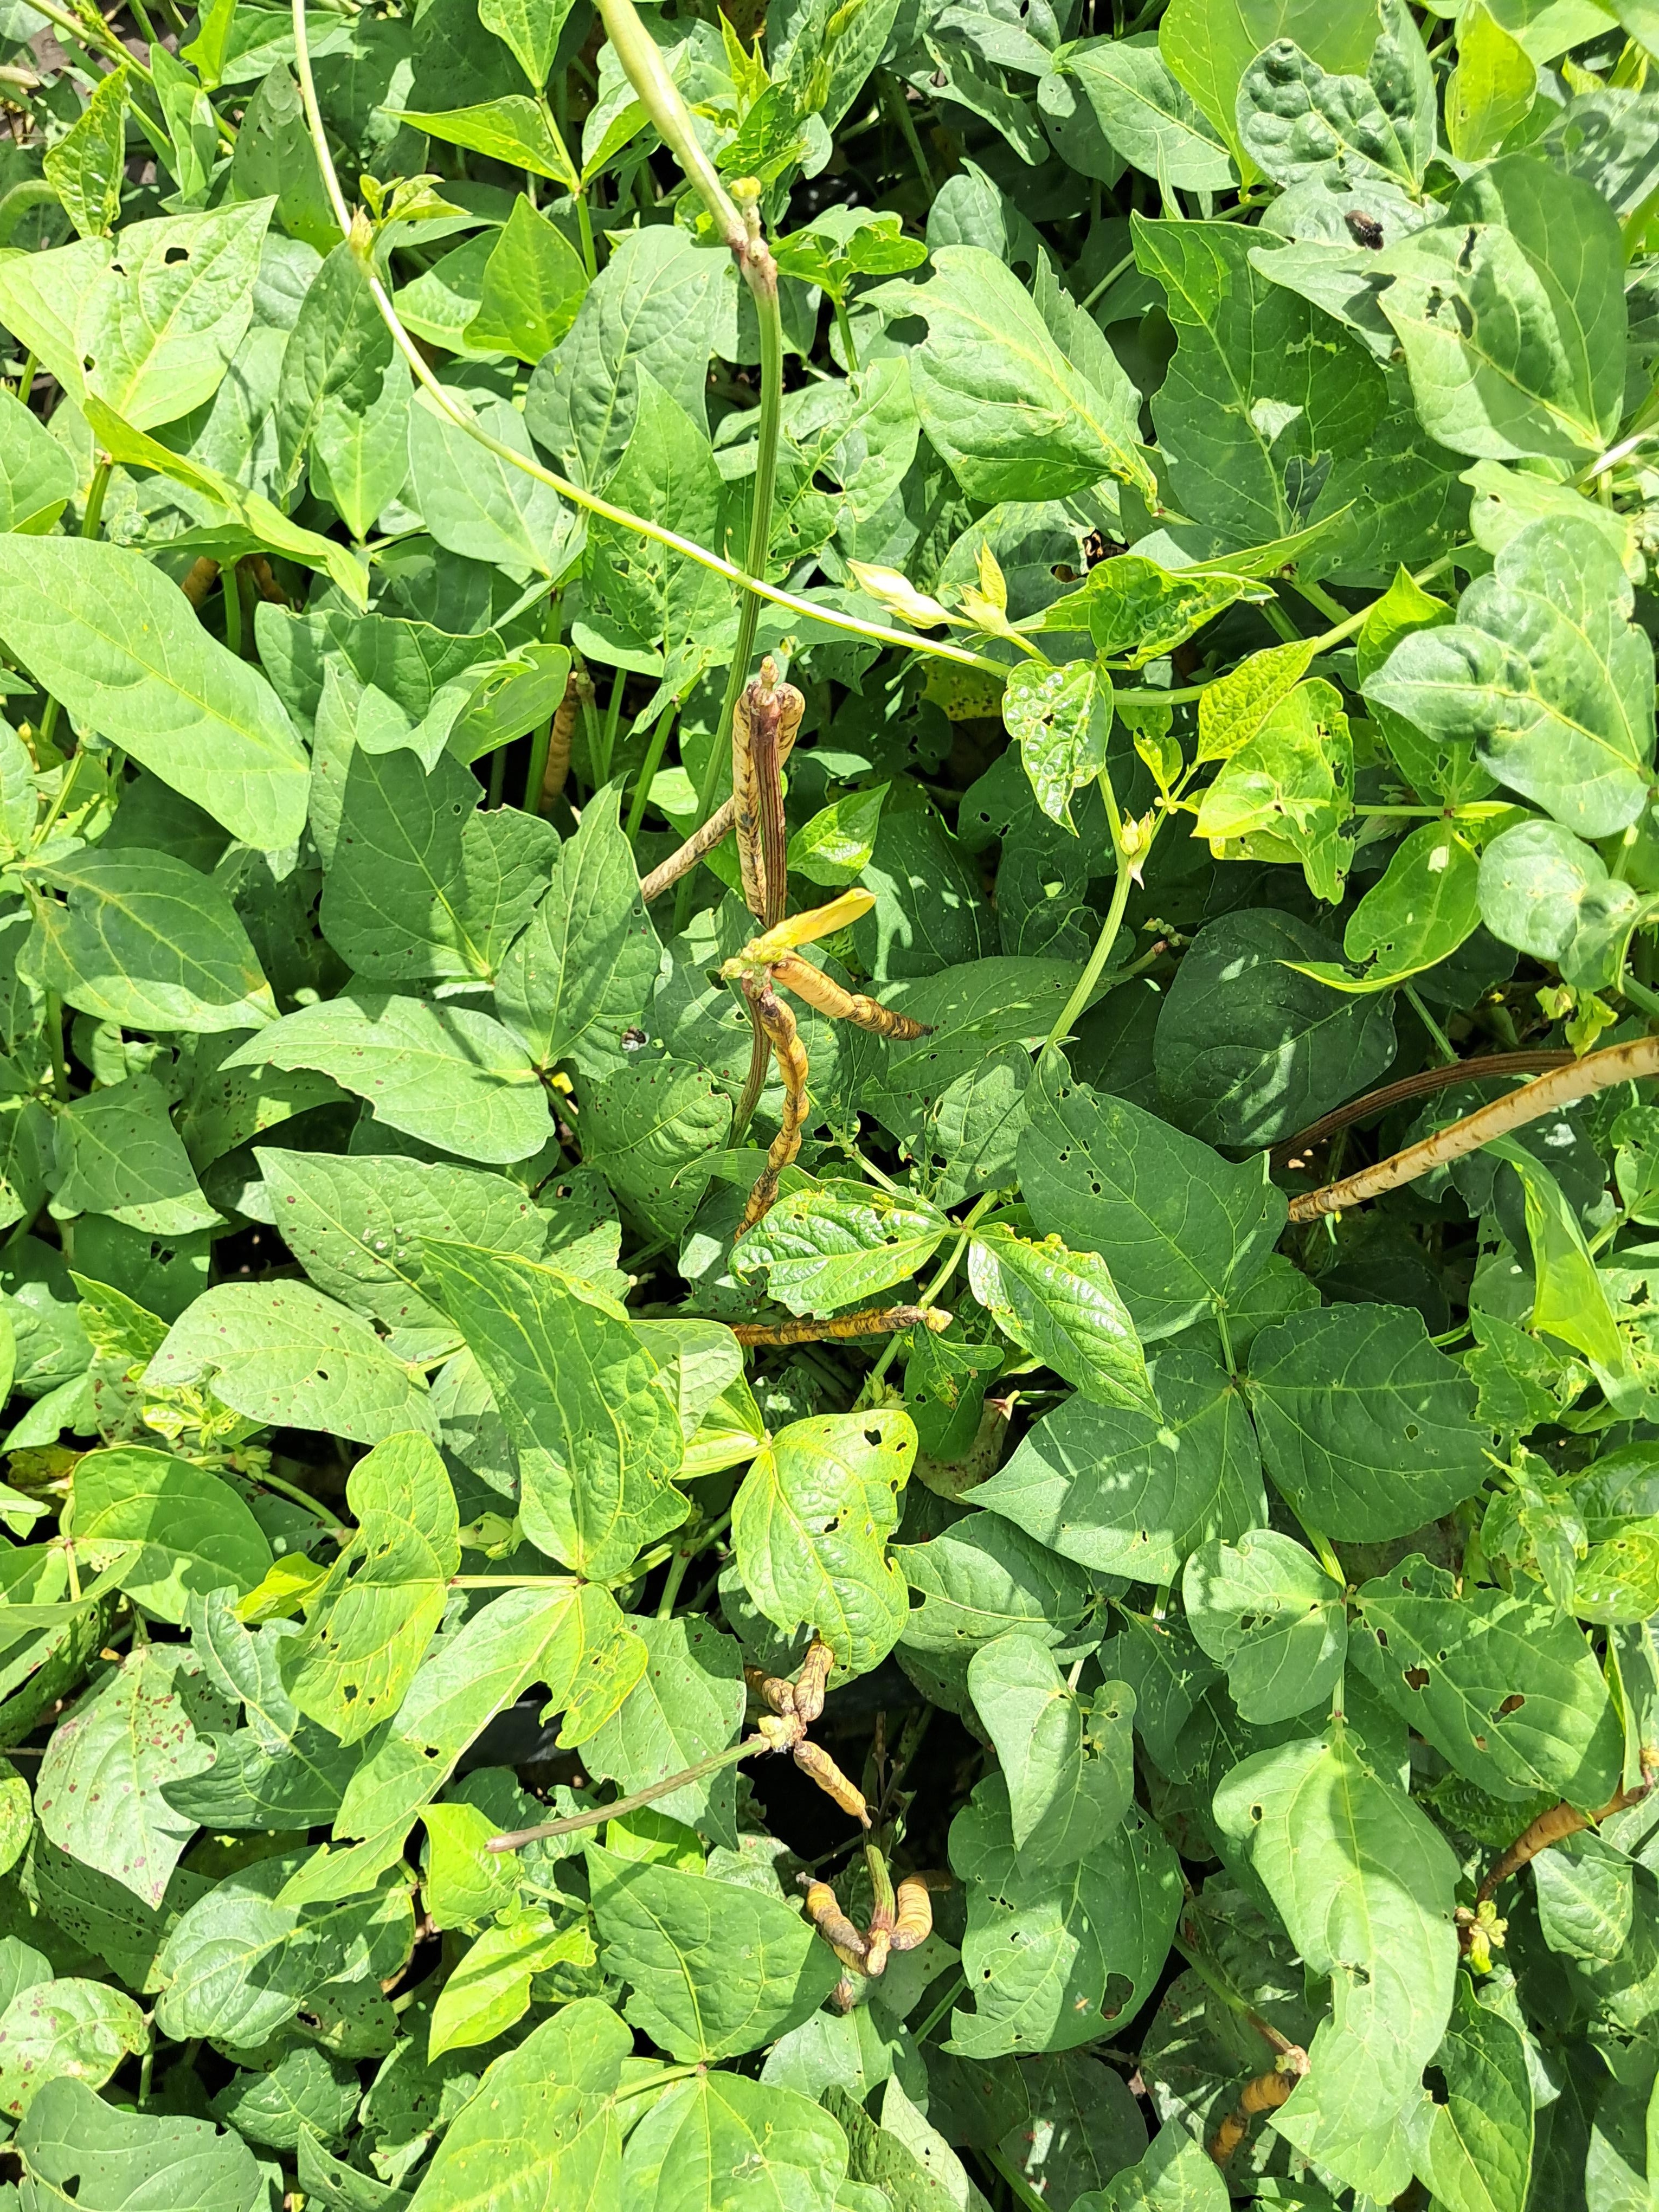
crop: cowpea
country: Tanzania
